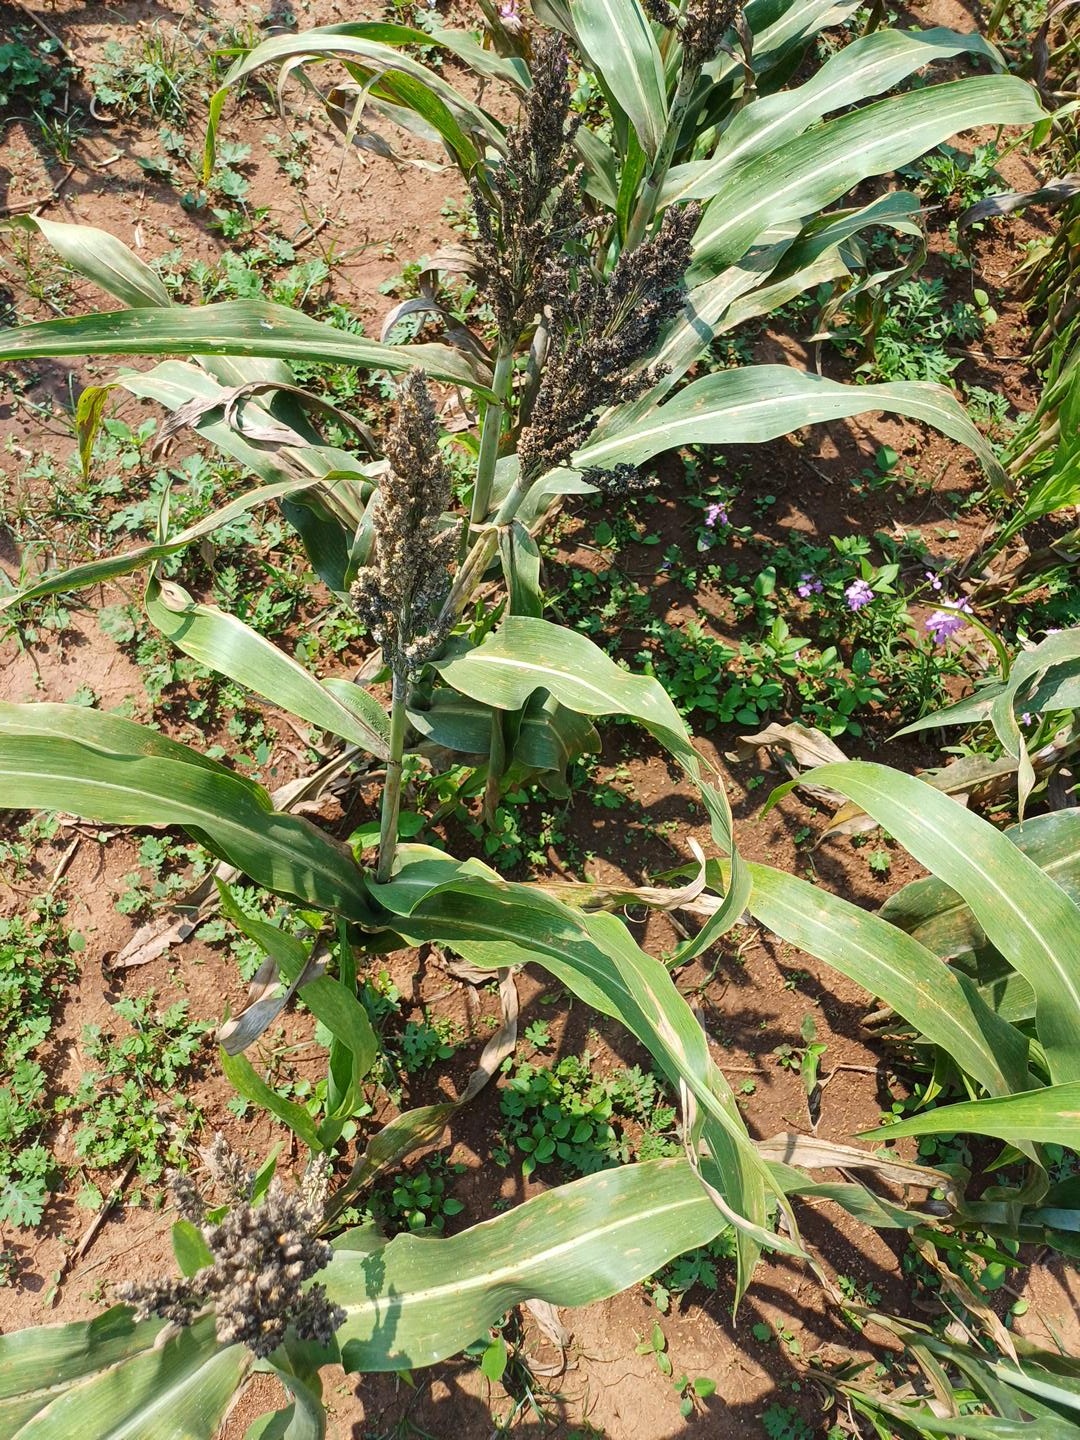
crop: sorghum
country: Kenya
